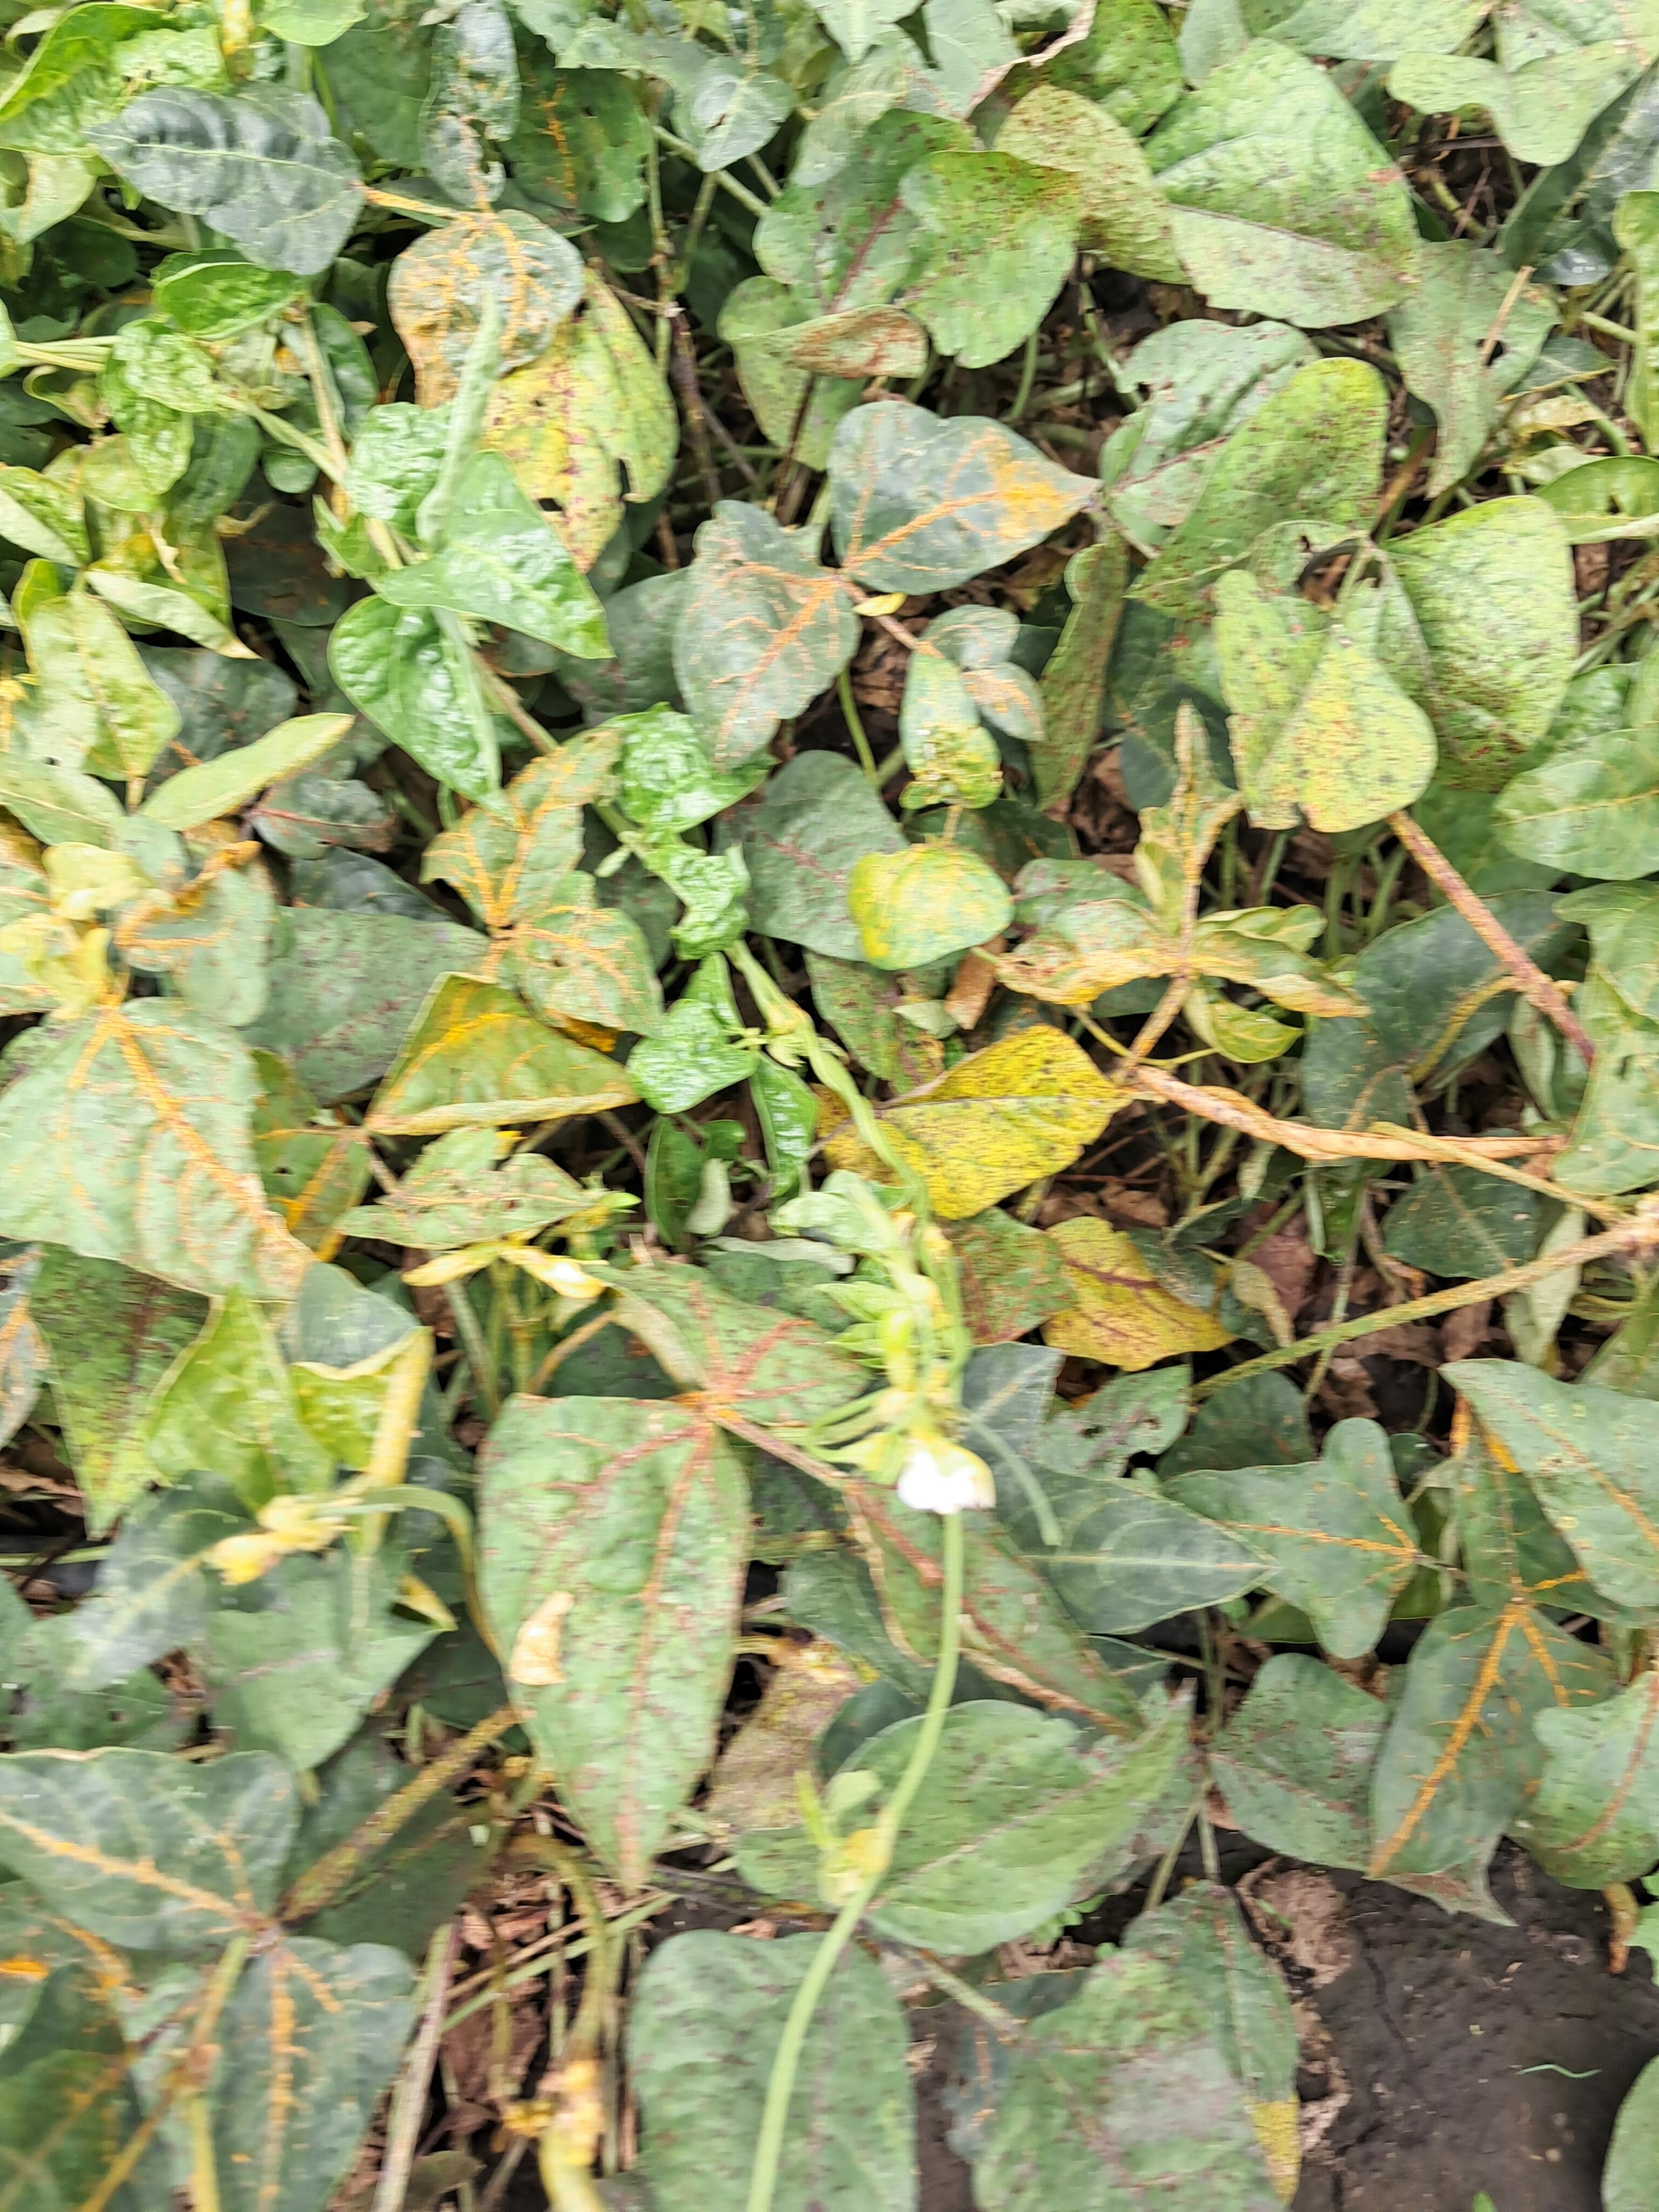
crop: cowpea
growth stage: development pod
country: Tanzania
